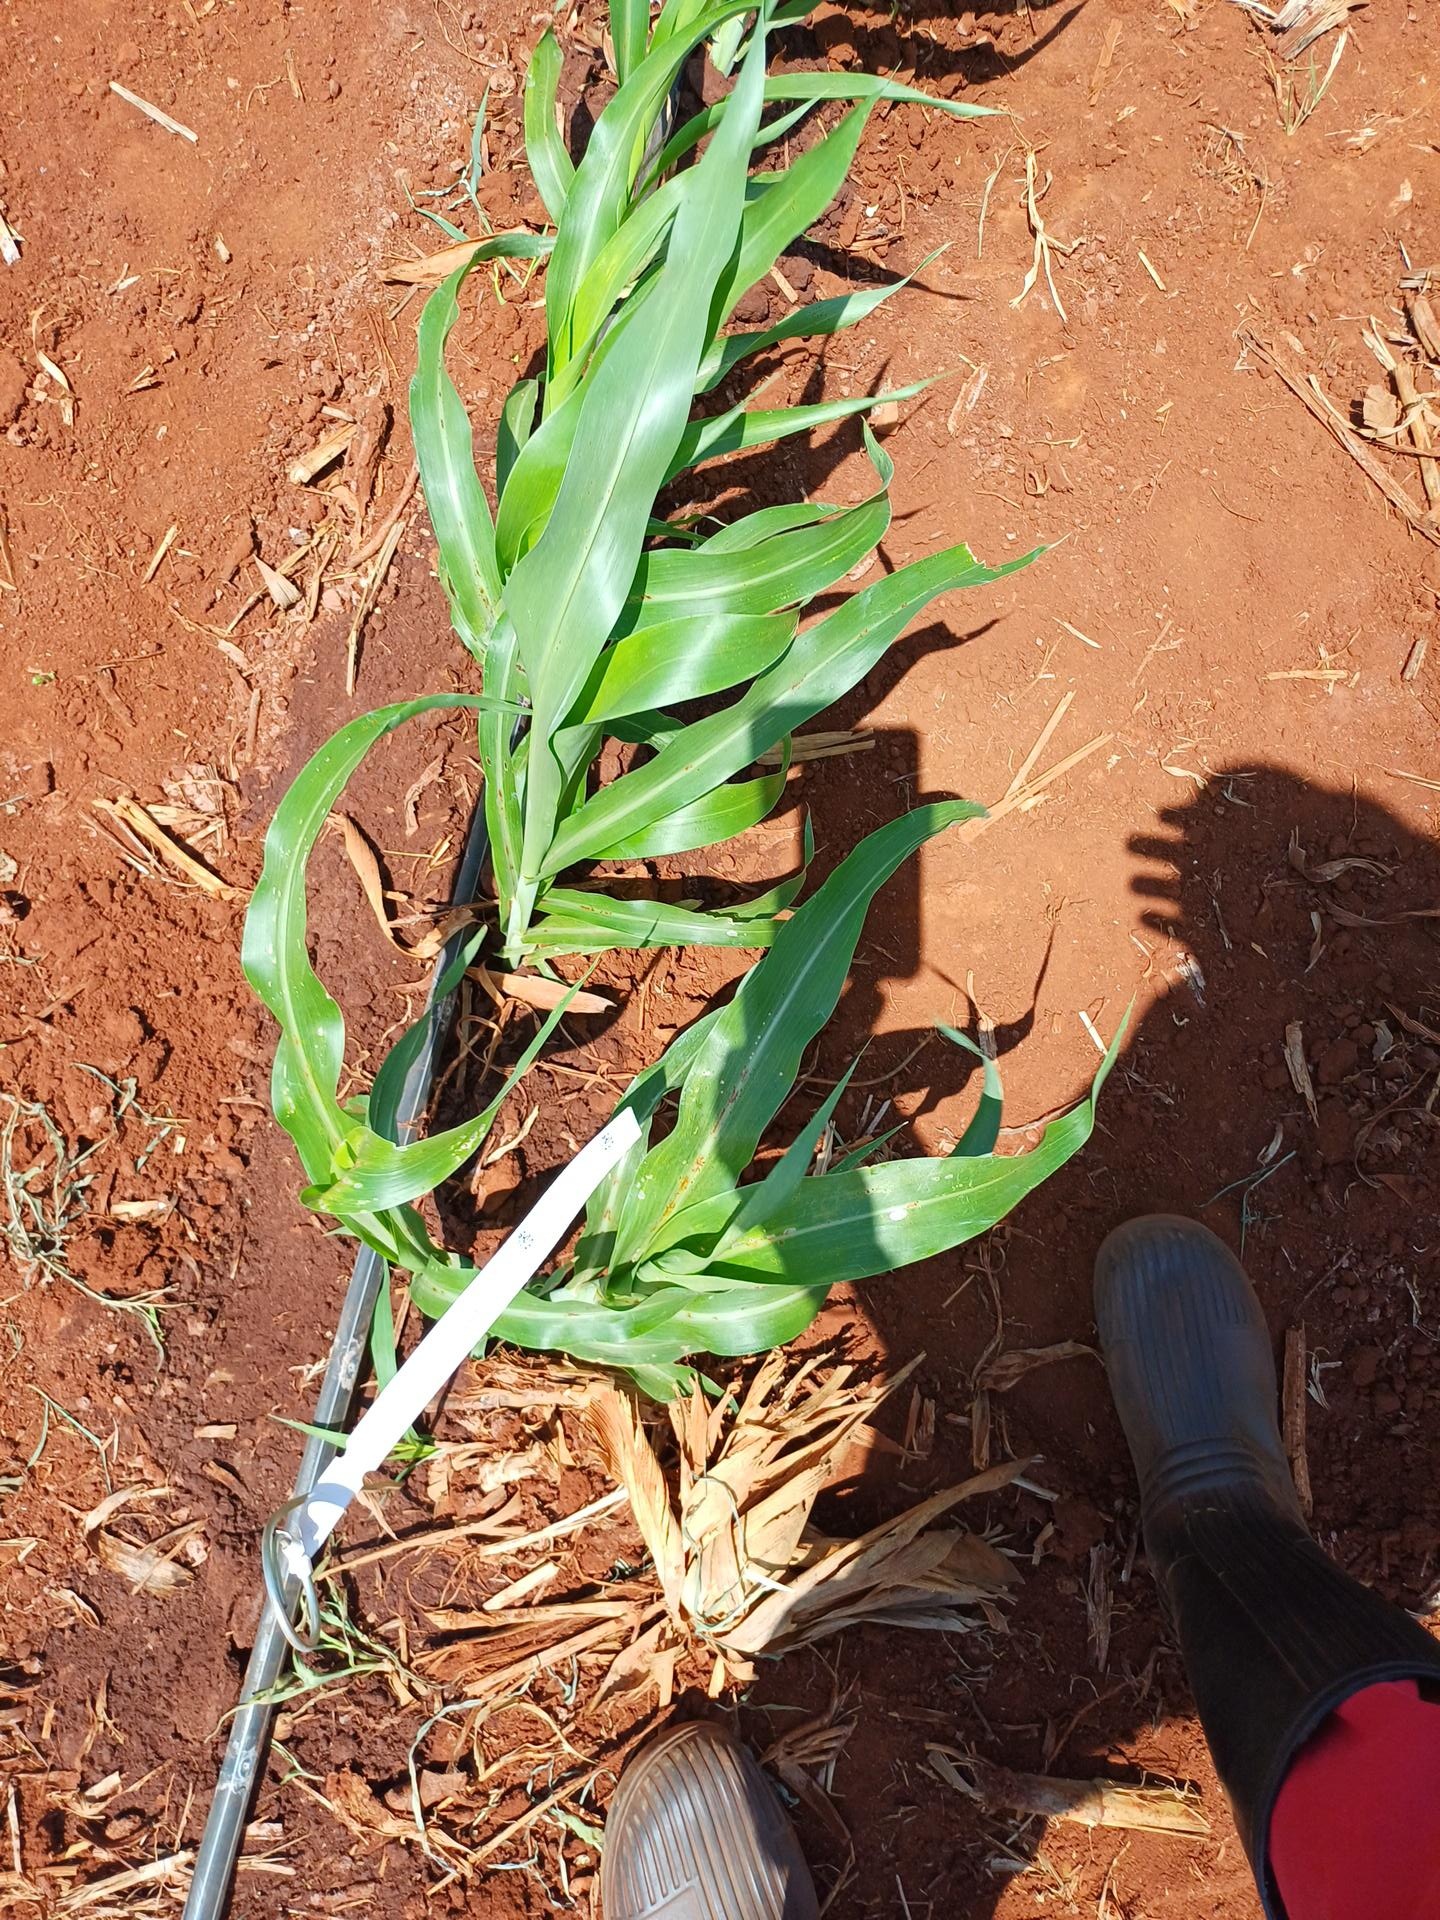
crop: sorghum
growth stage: vegetative
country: Kenya
